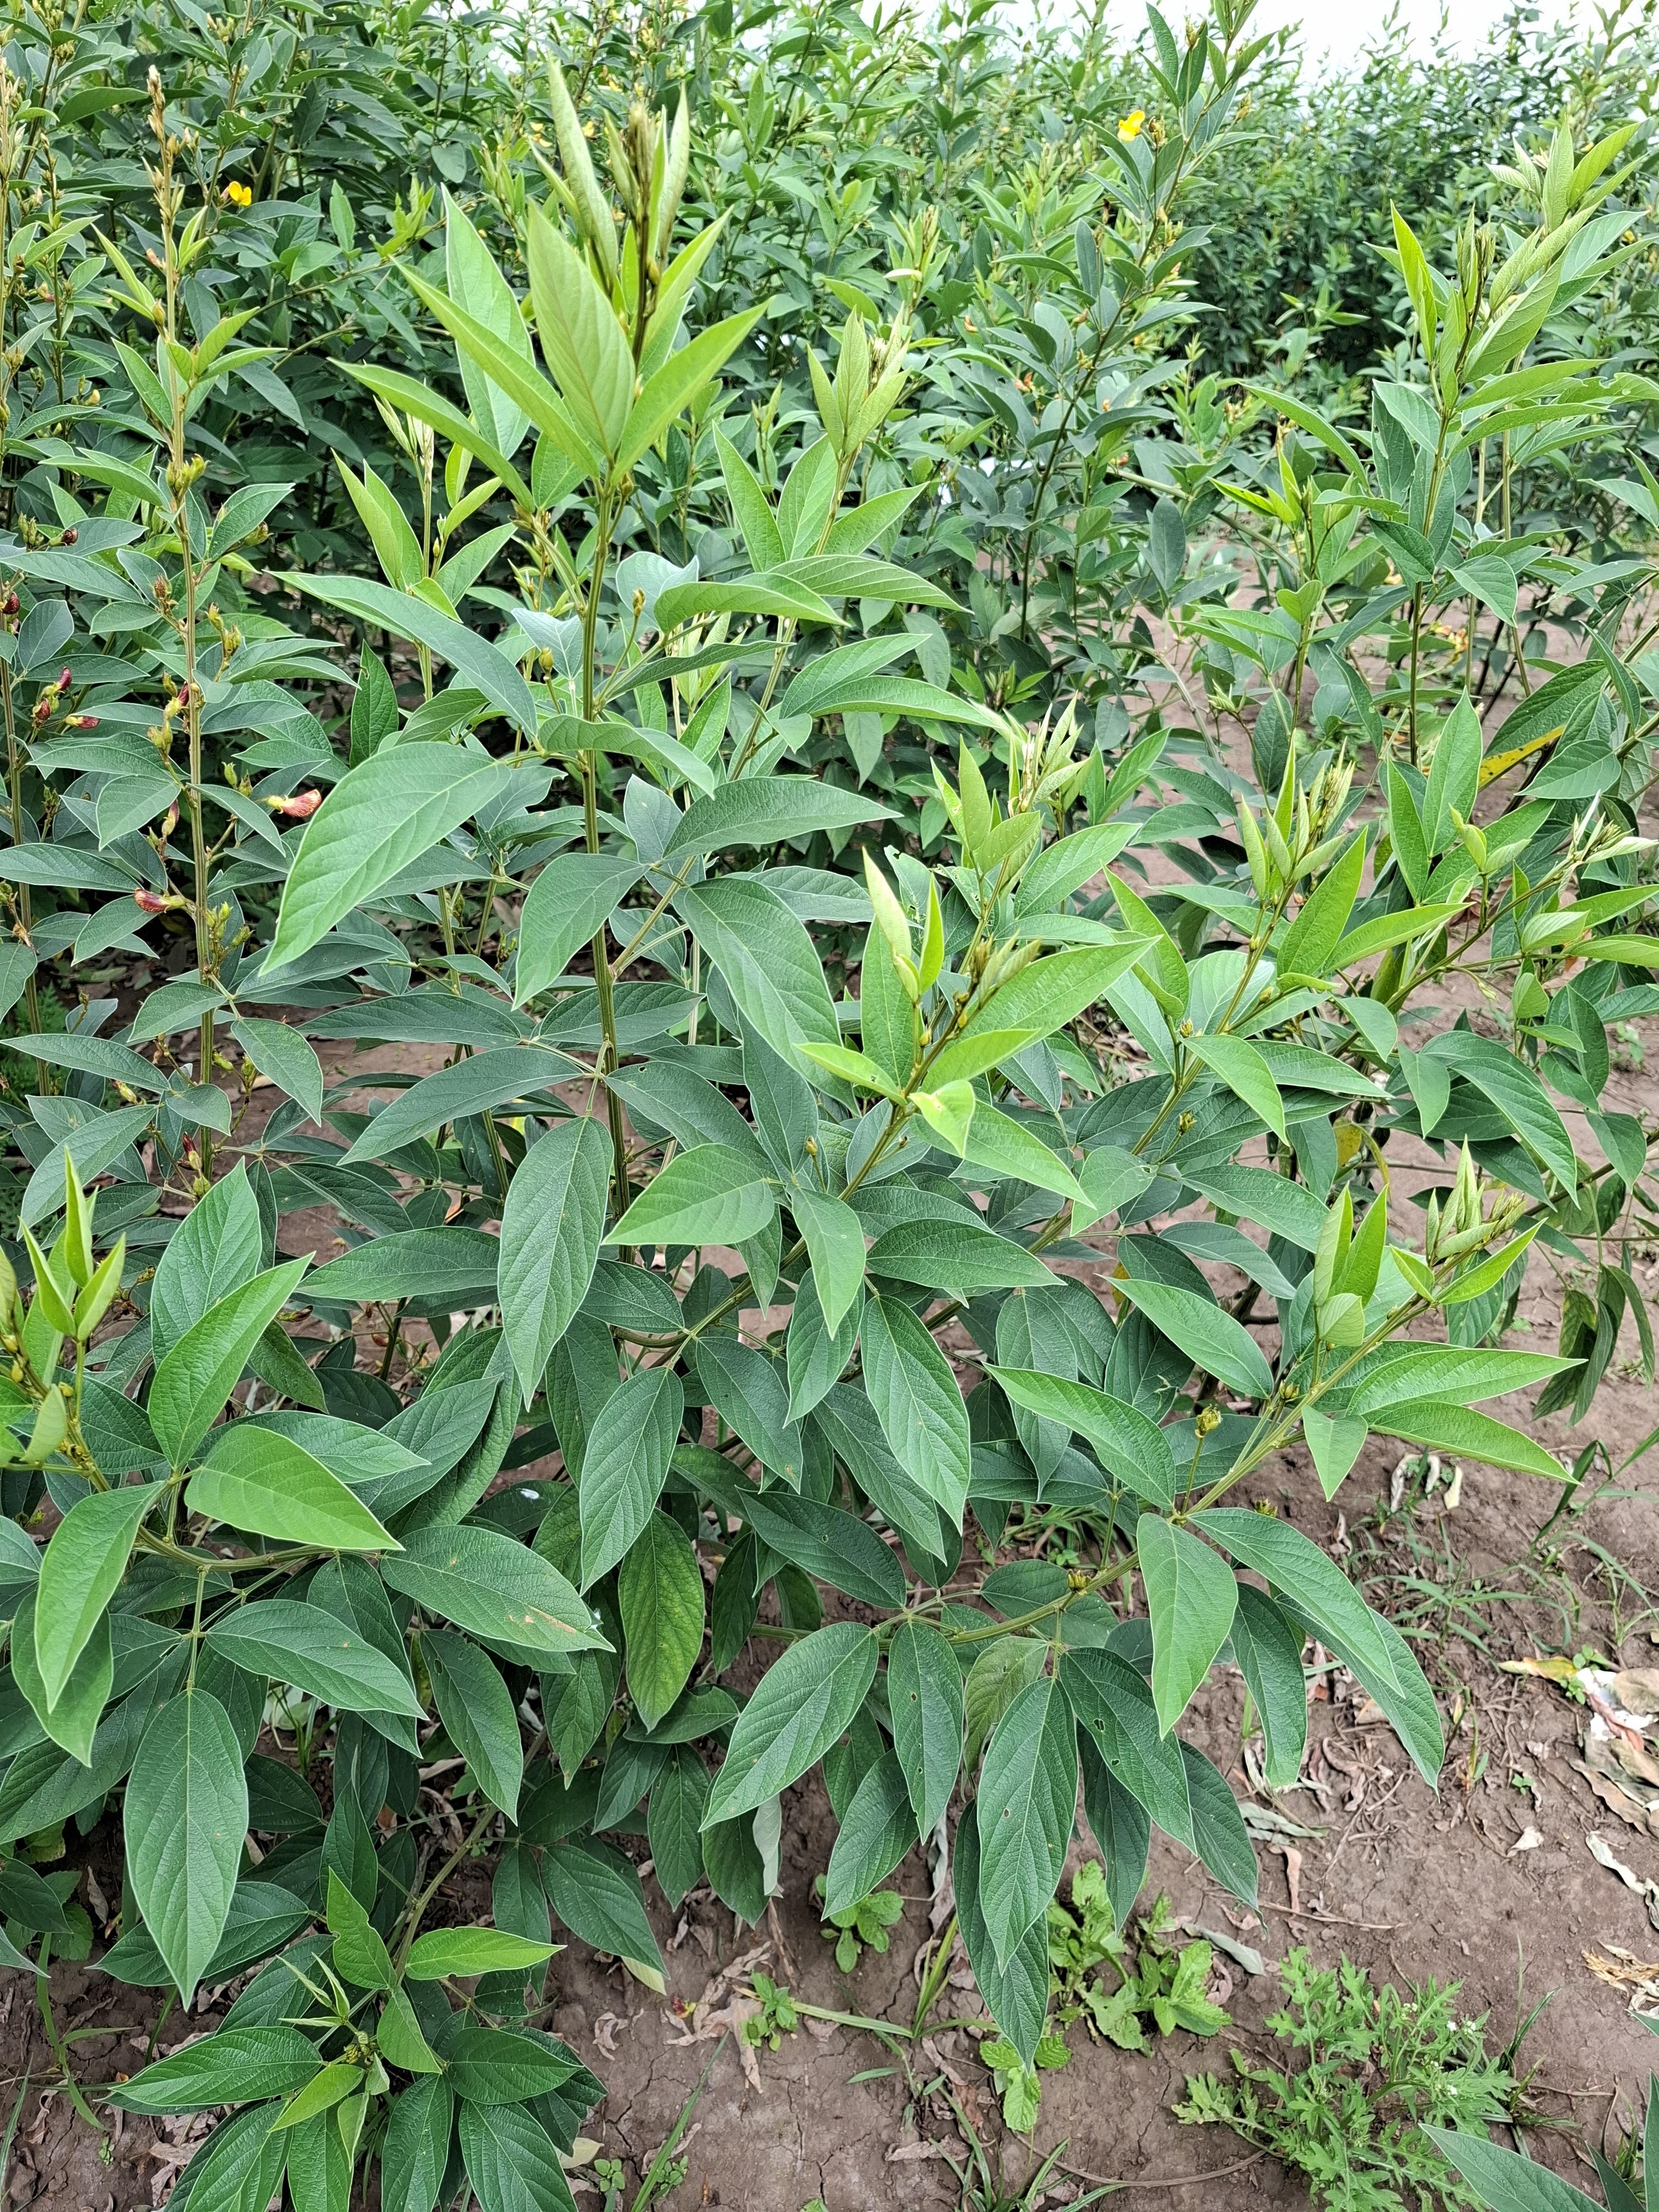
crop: sorghum
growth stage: heading tuber
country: Tanzania
